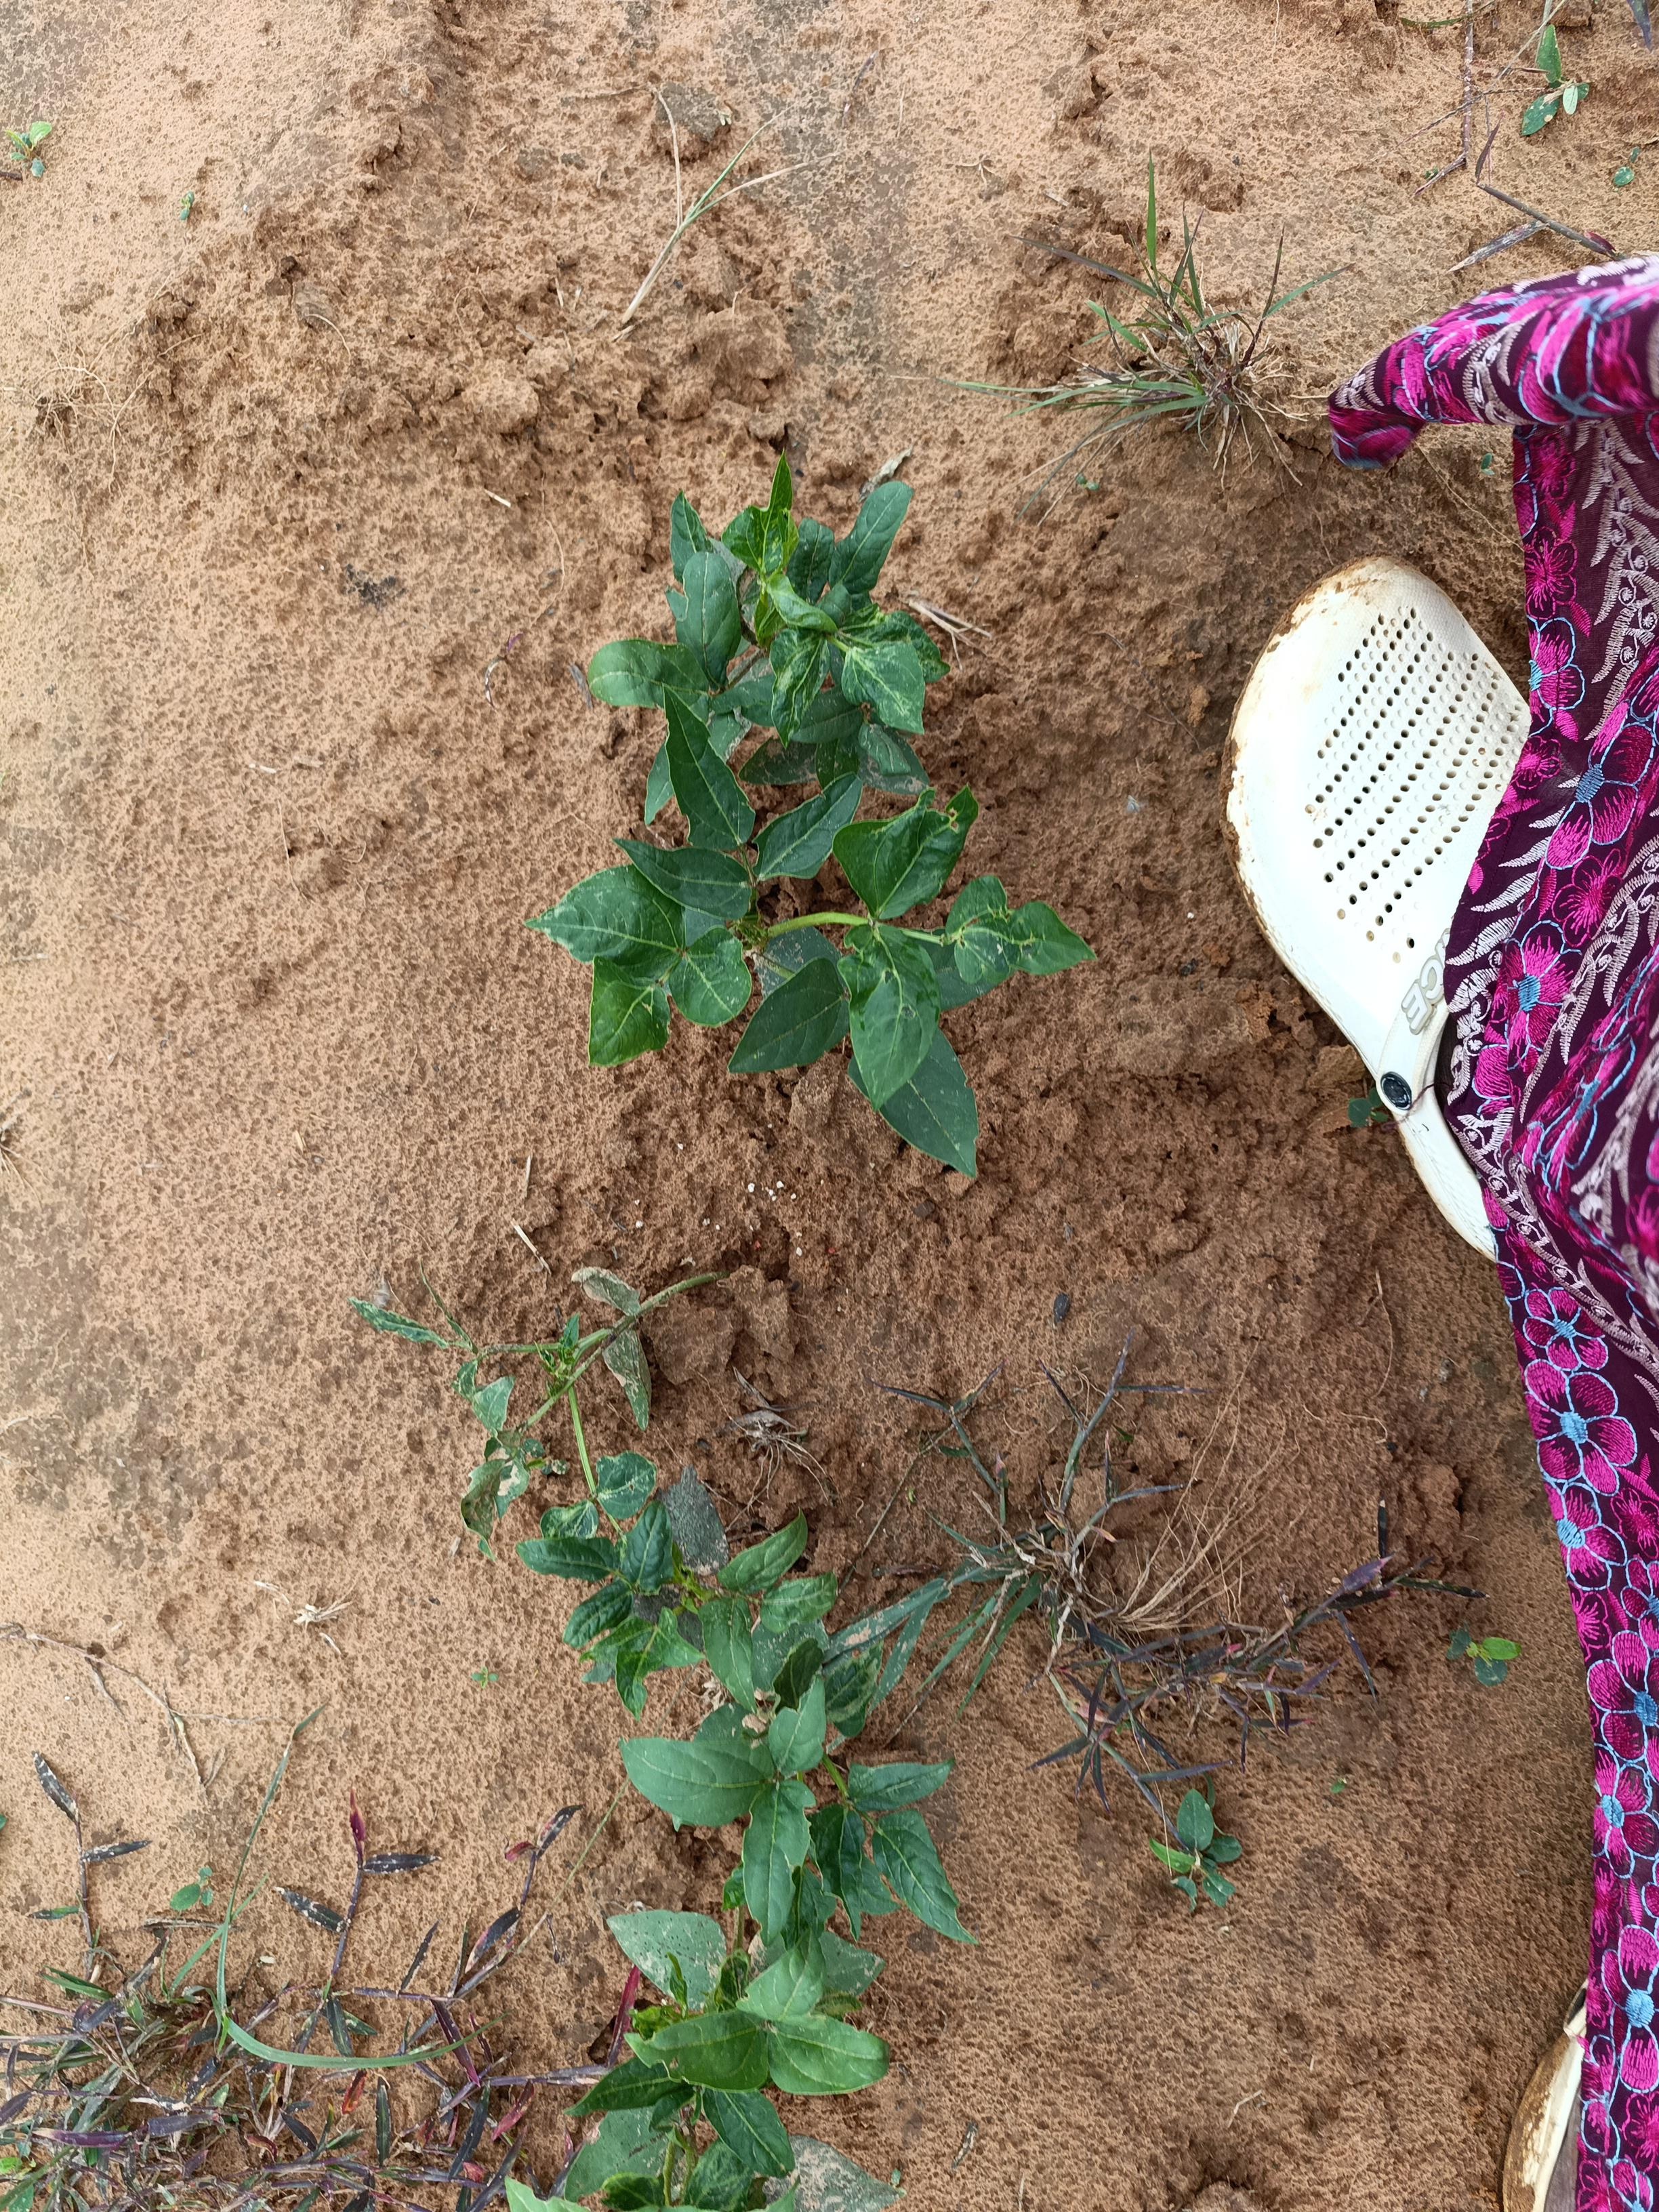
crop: cowpea
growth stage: emergence
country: Nigeria
